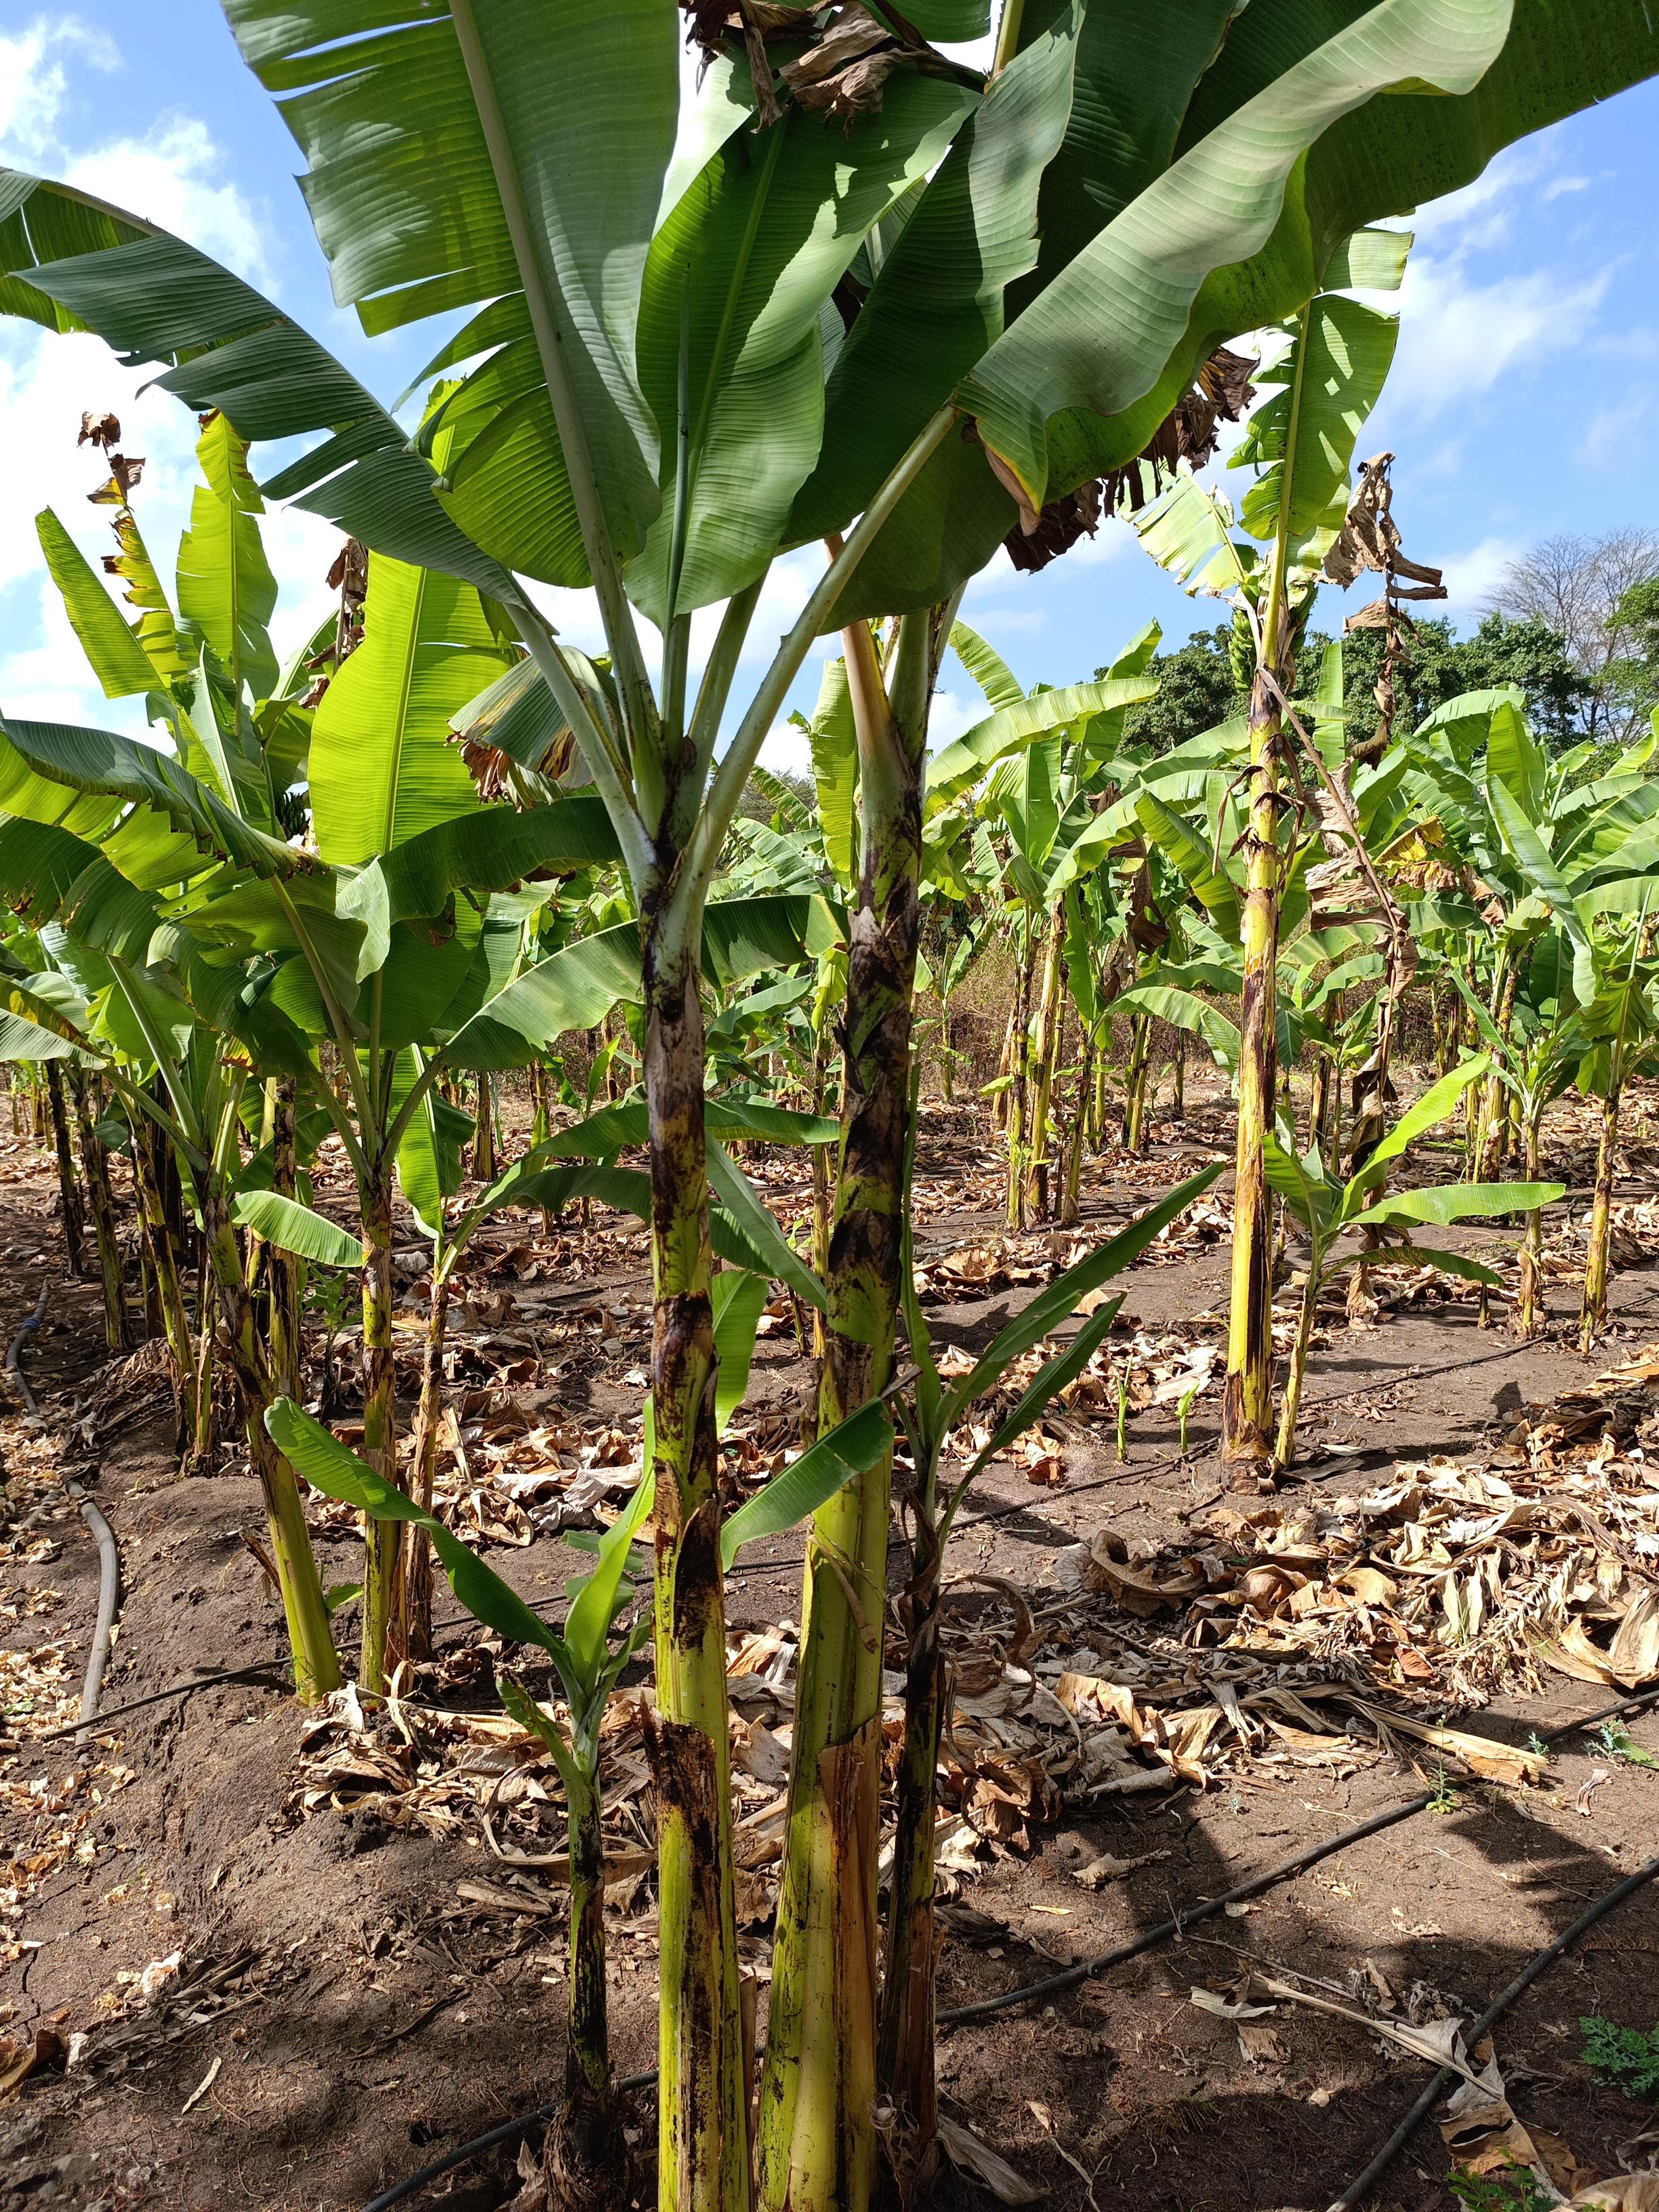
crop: banana
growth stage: vegetative
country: Tanzania
